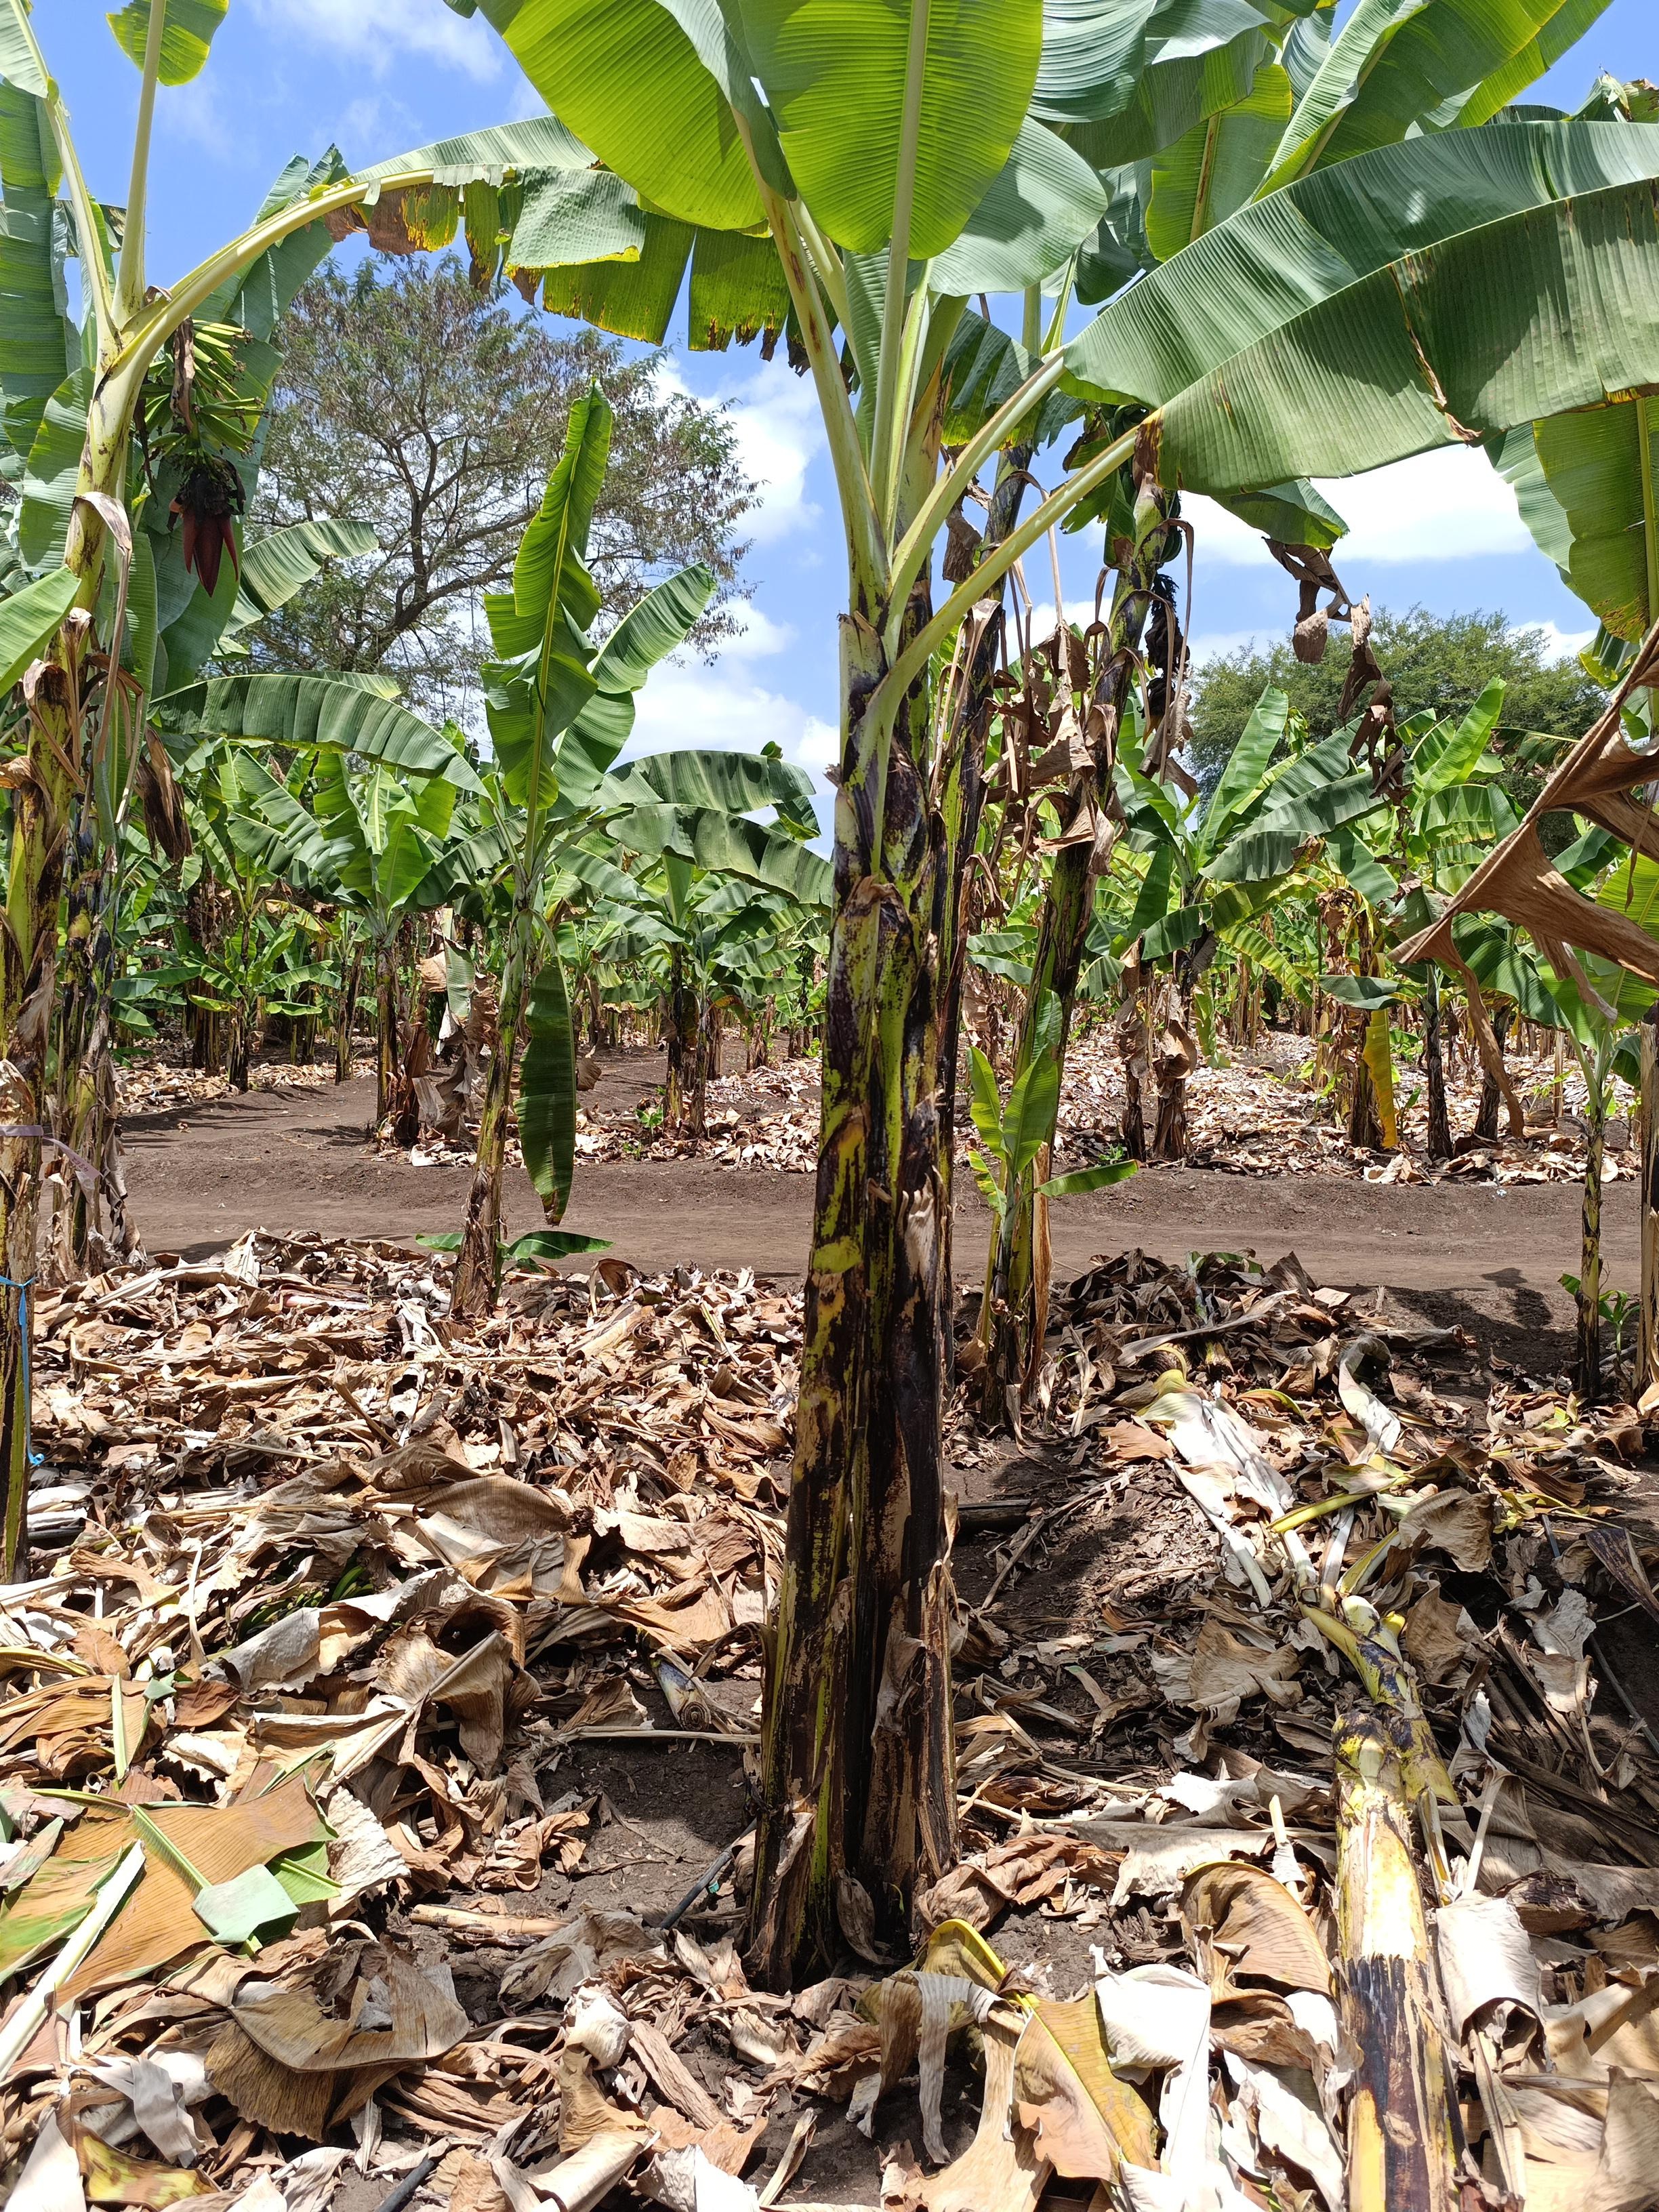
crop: banana
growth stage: vegetative
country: Tanzania
